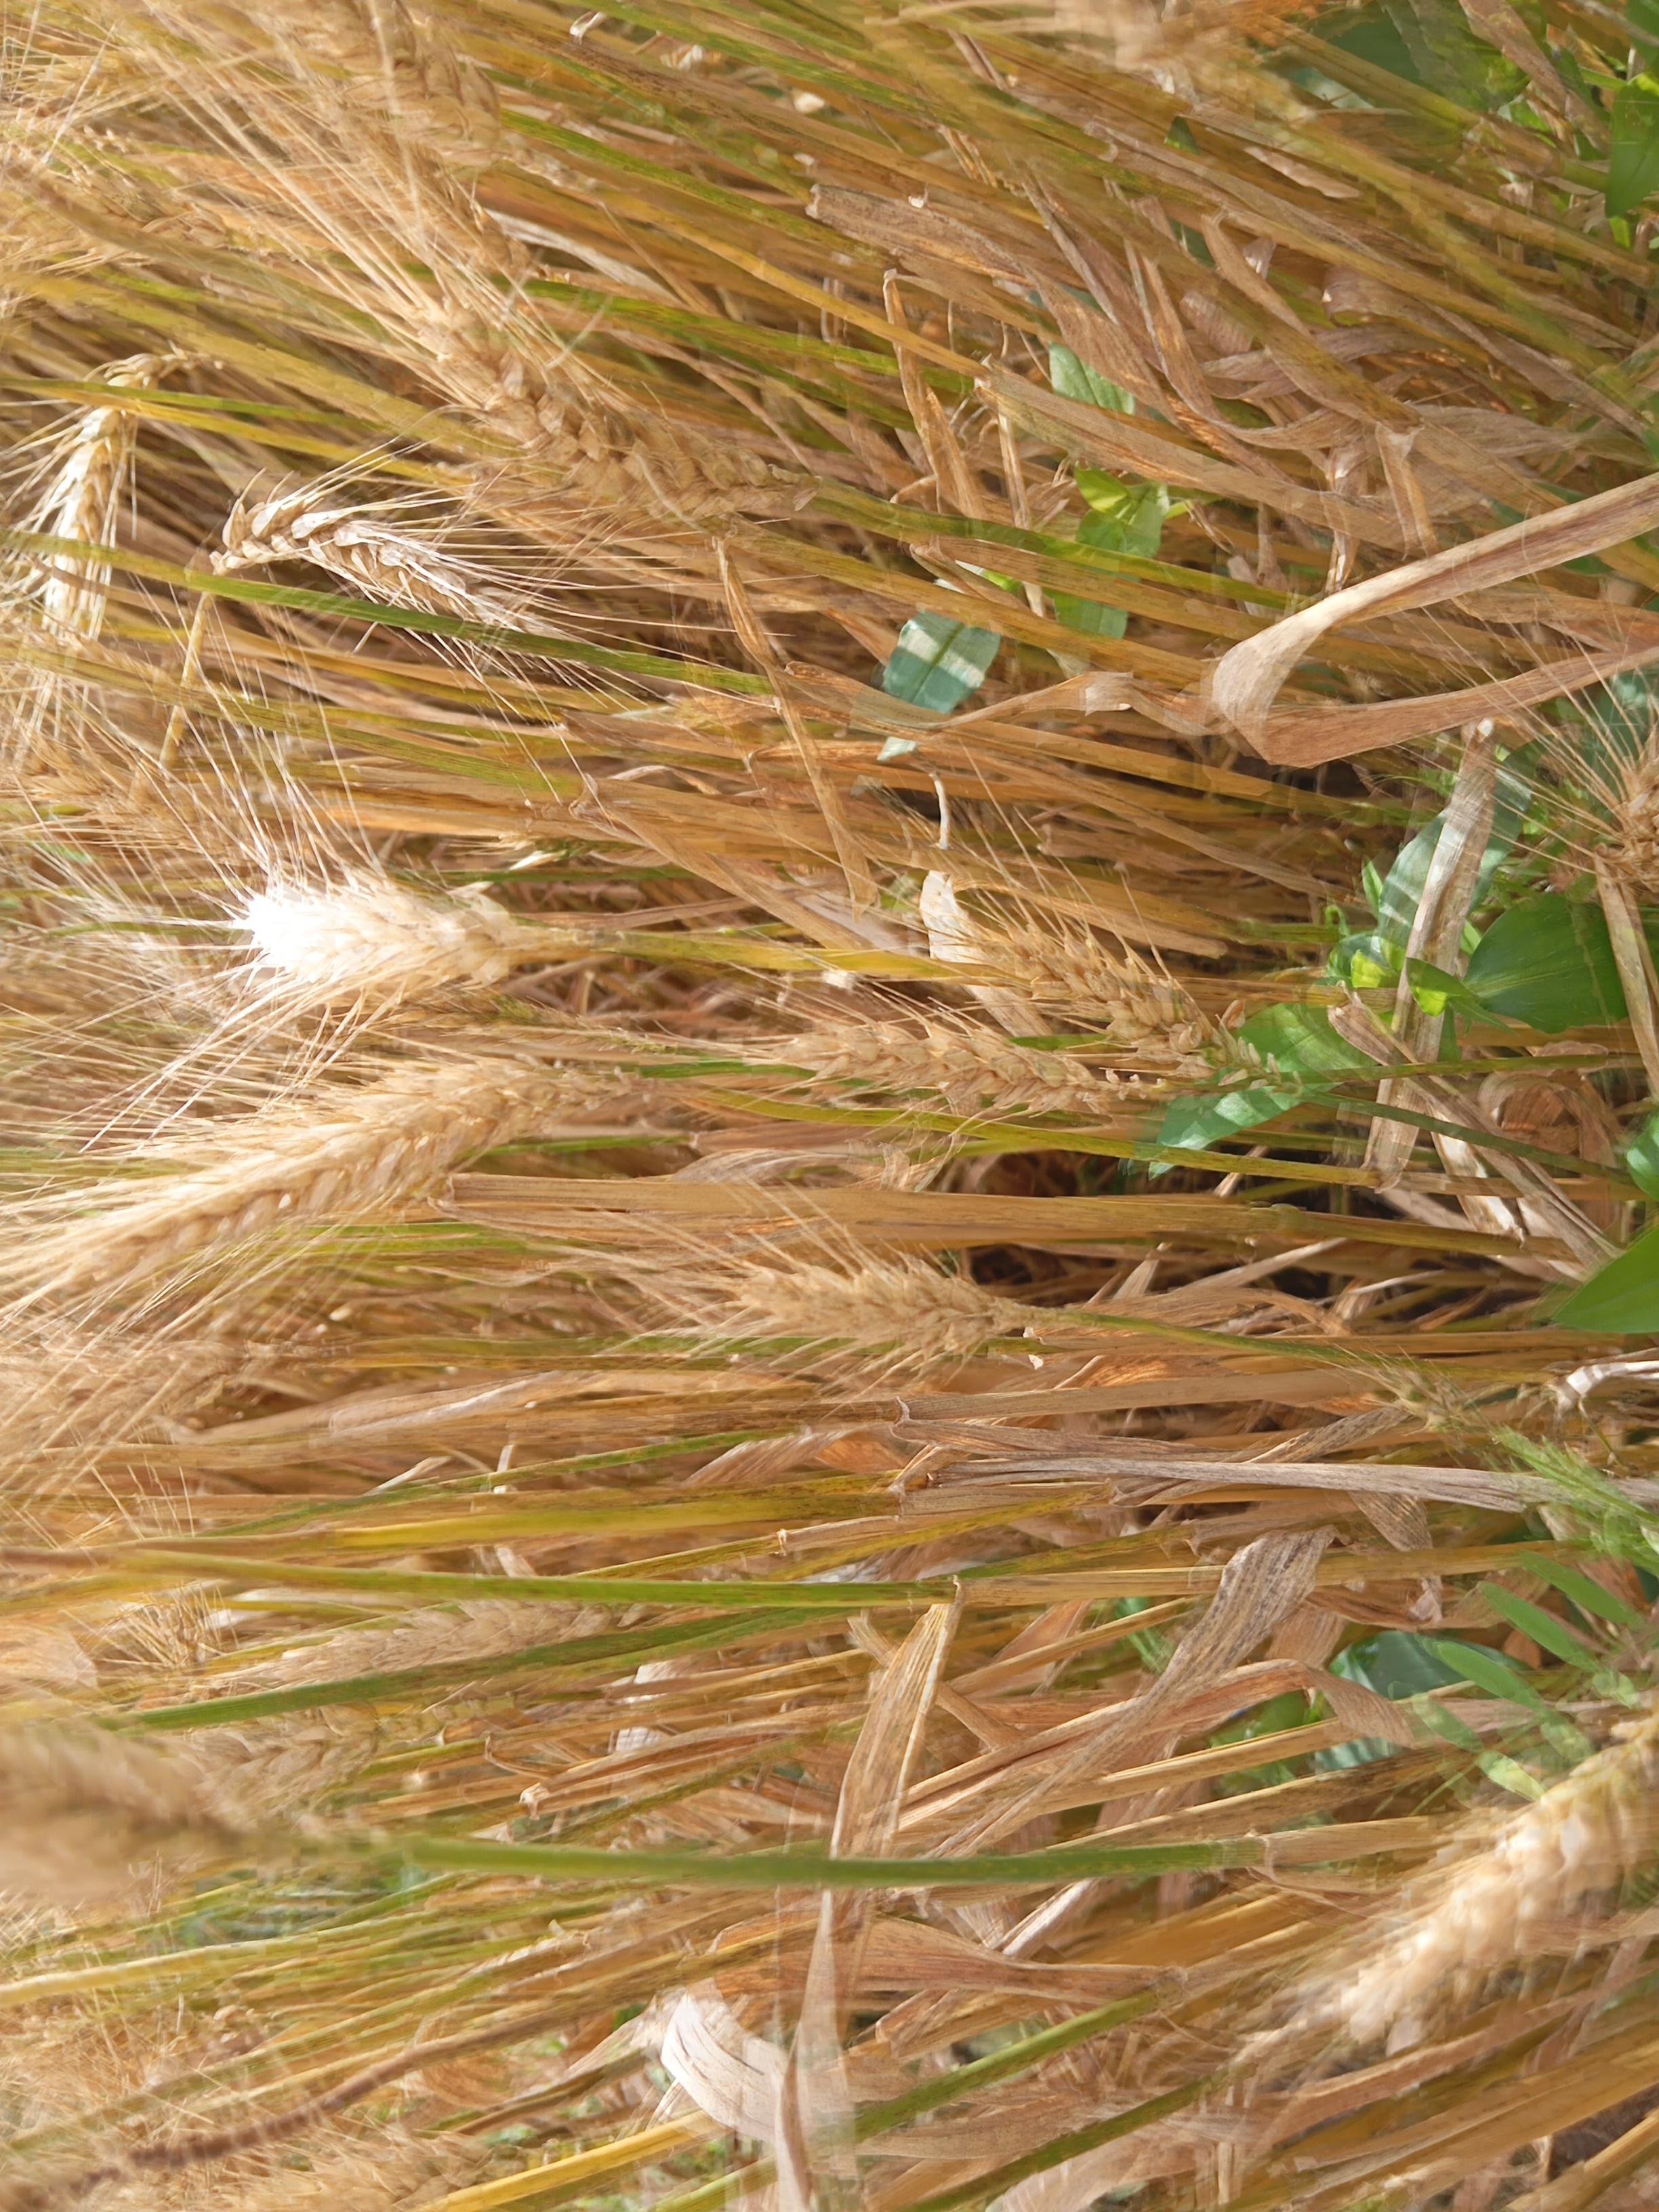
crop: wheat
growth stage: maturity
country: Kenya
